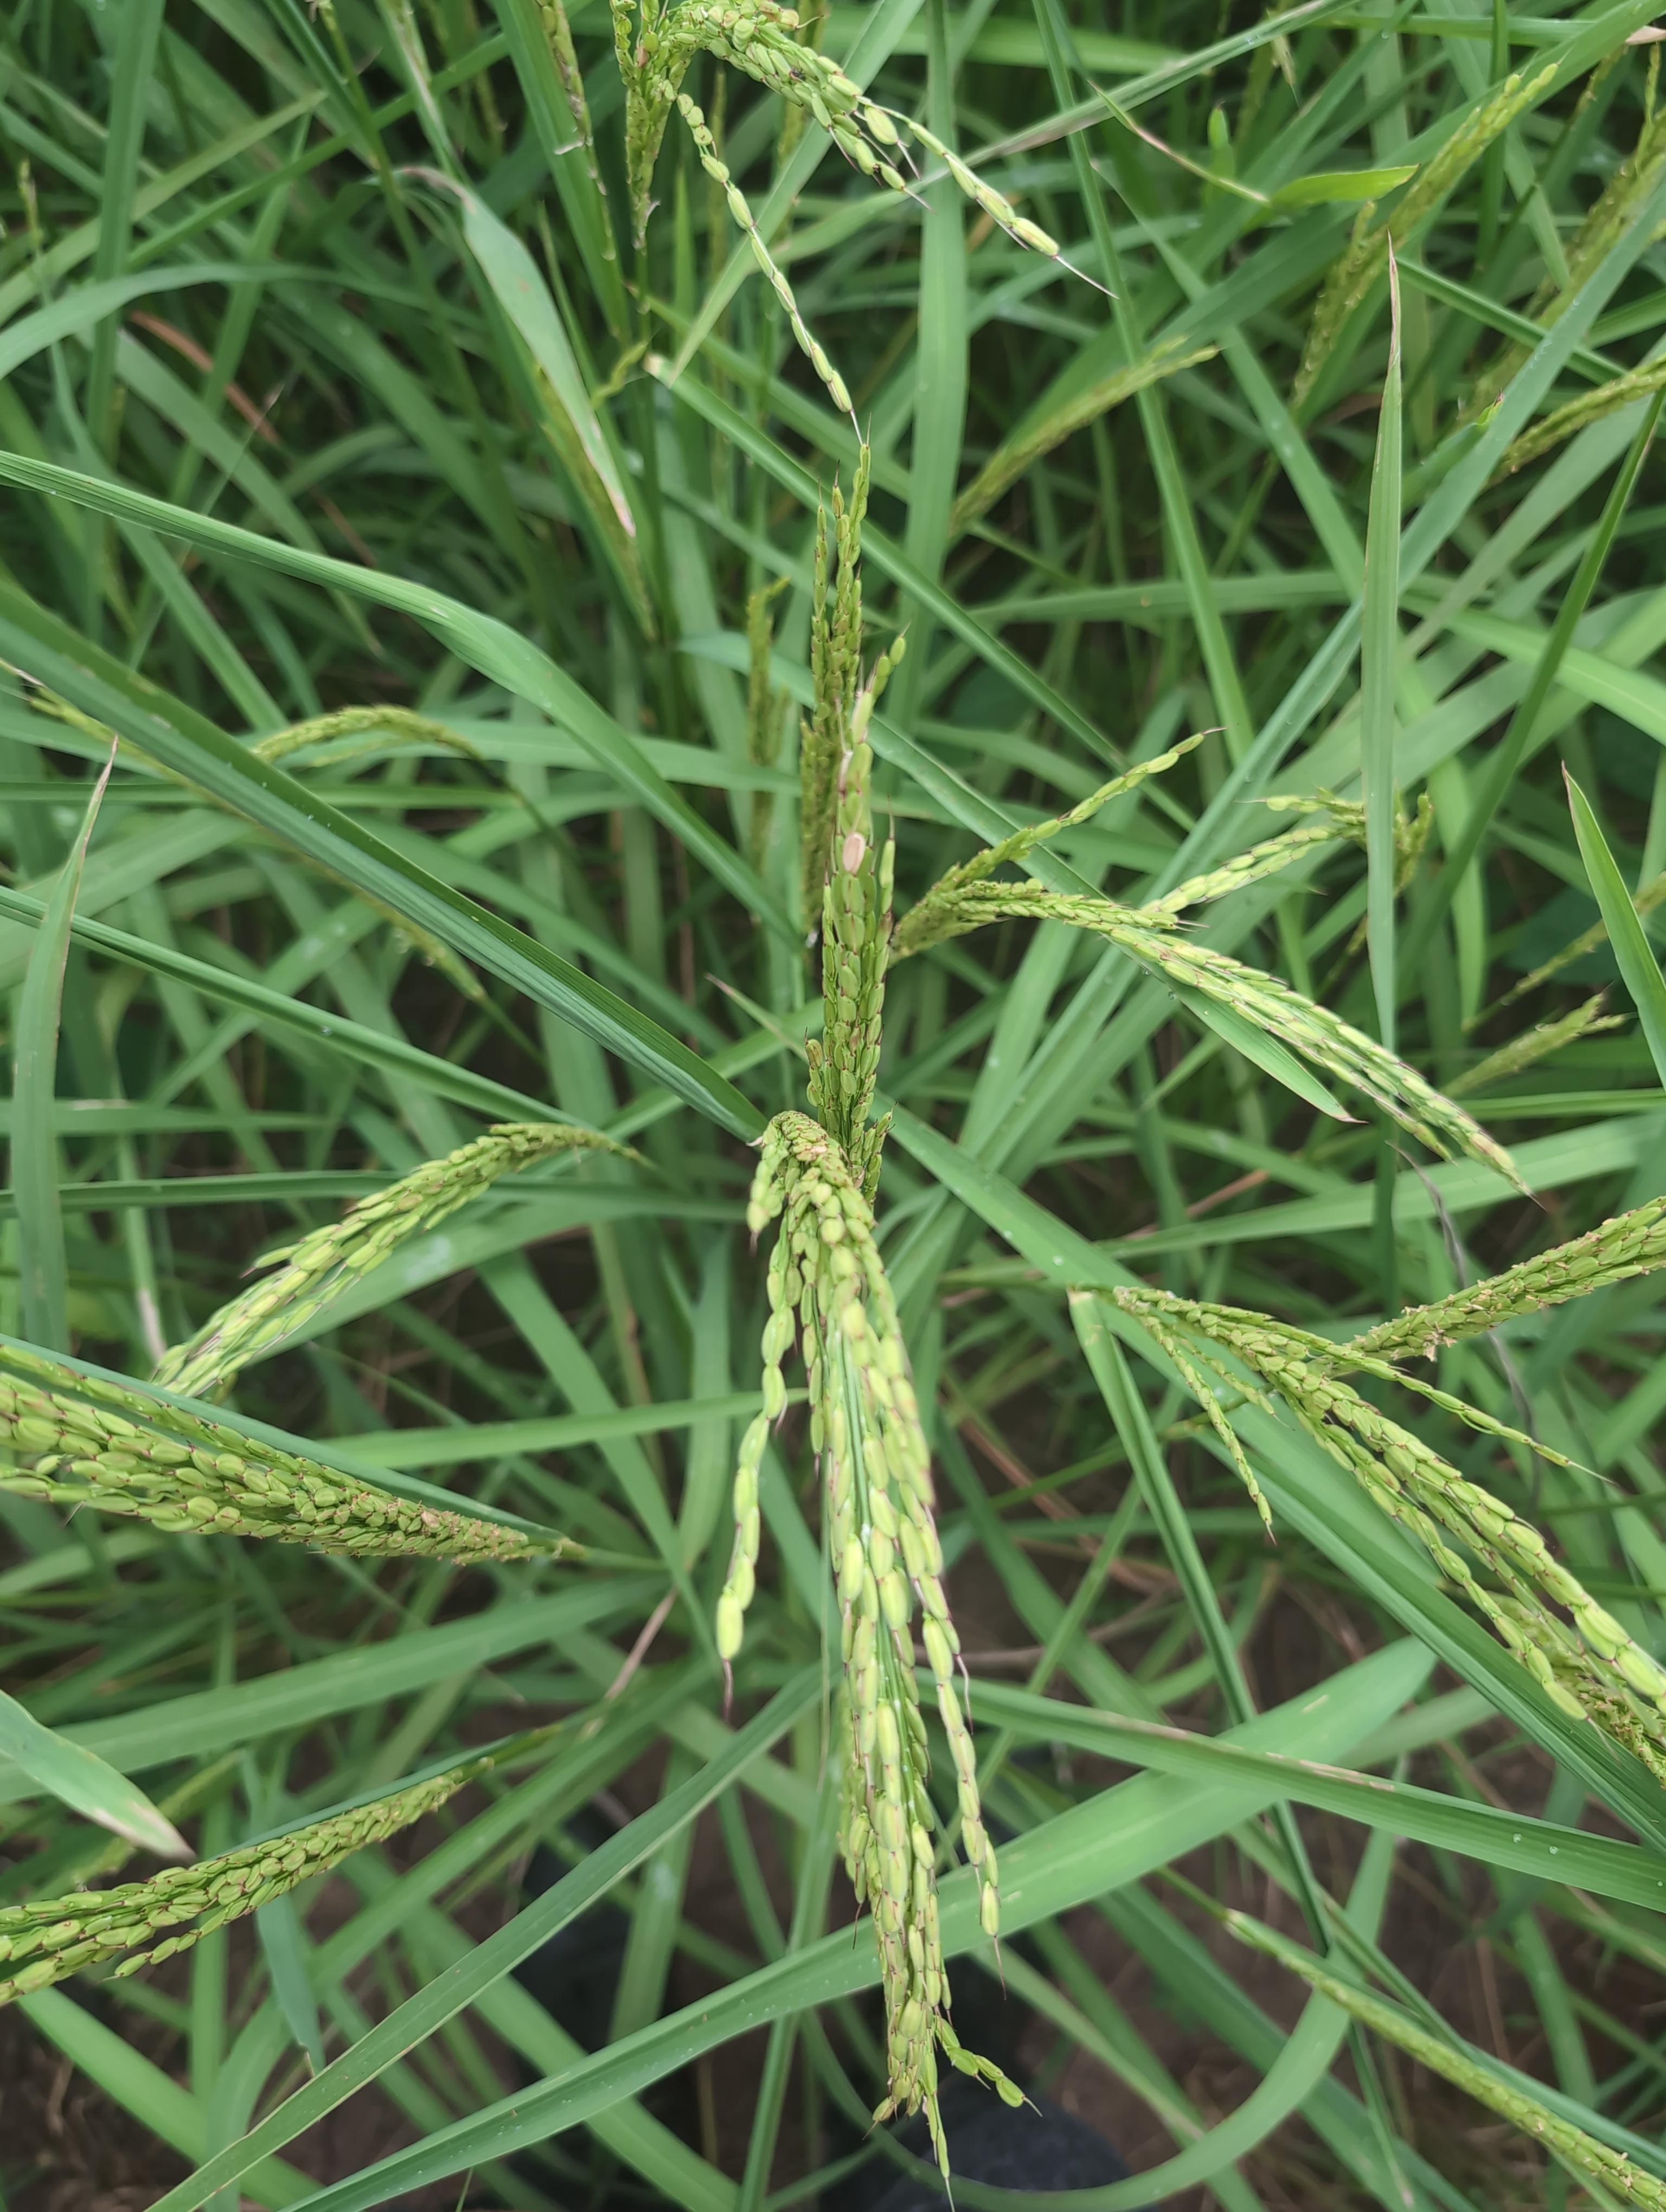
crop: rice
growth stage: stage milk
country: Côte d'Ivoire
